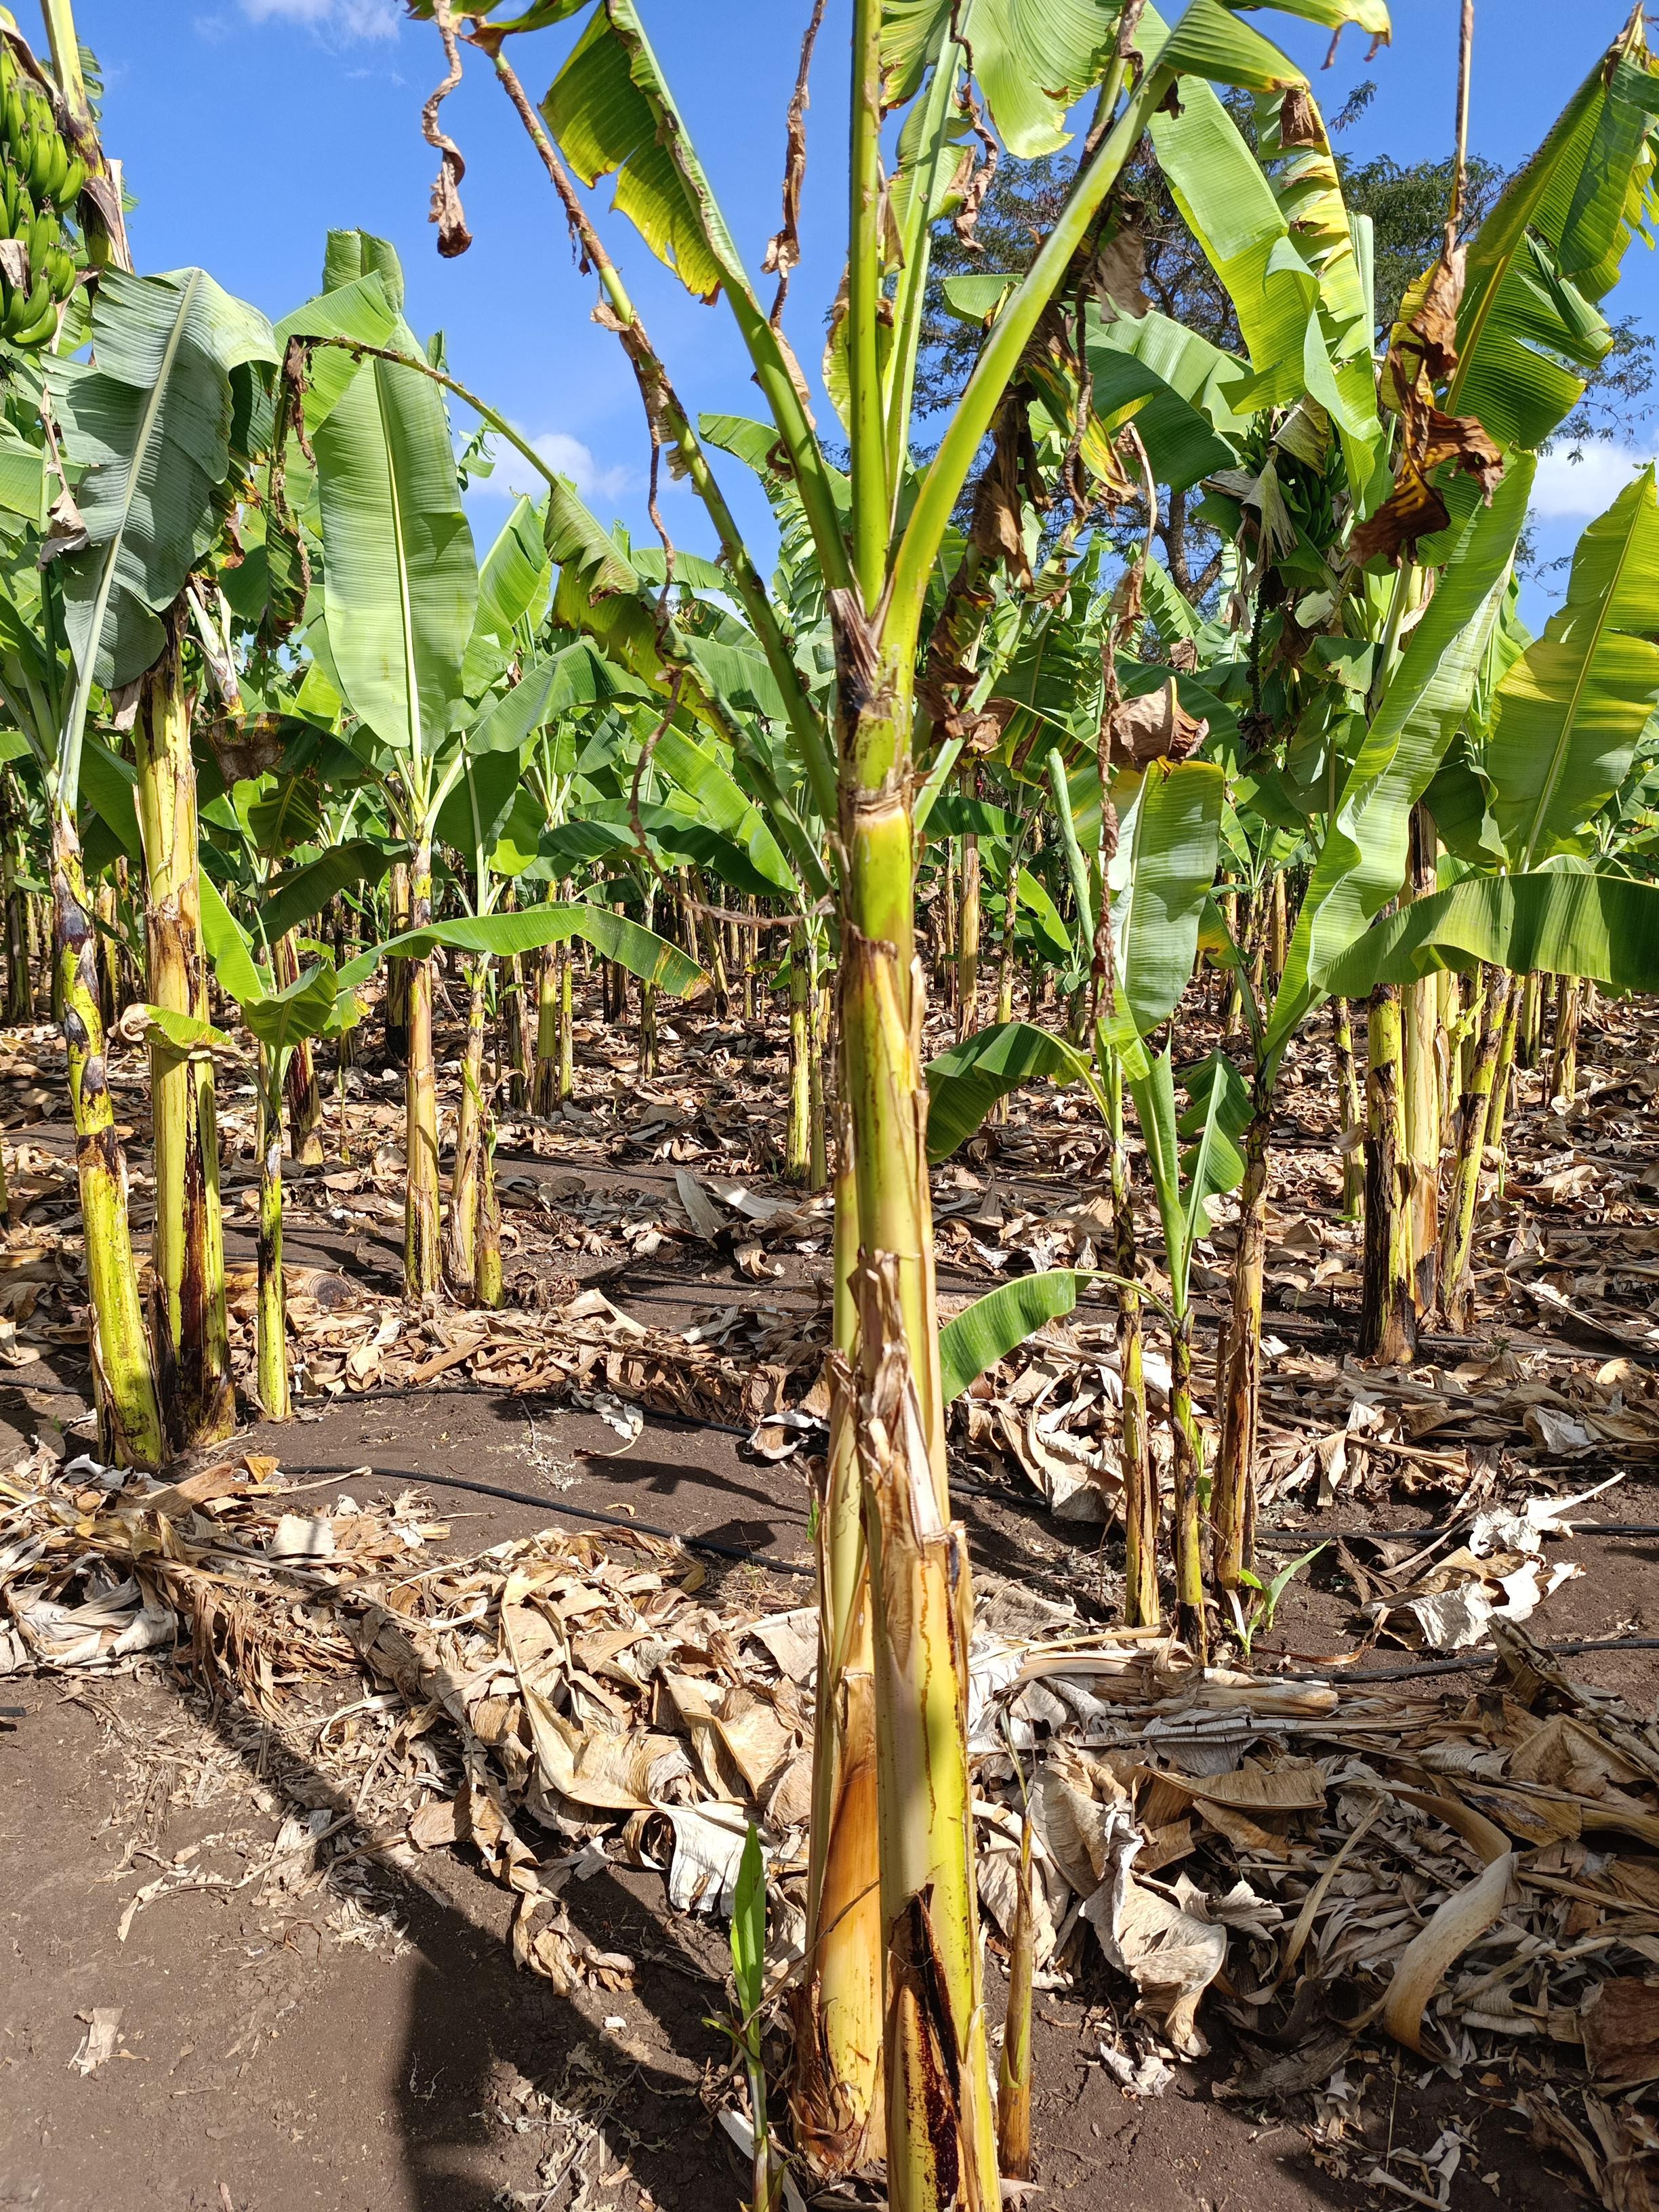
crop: banana
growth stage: vegetative
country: Tanzania
